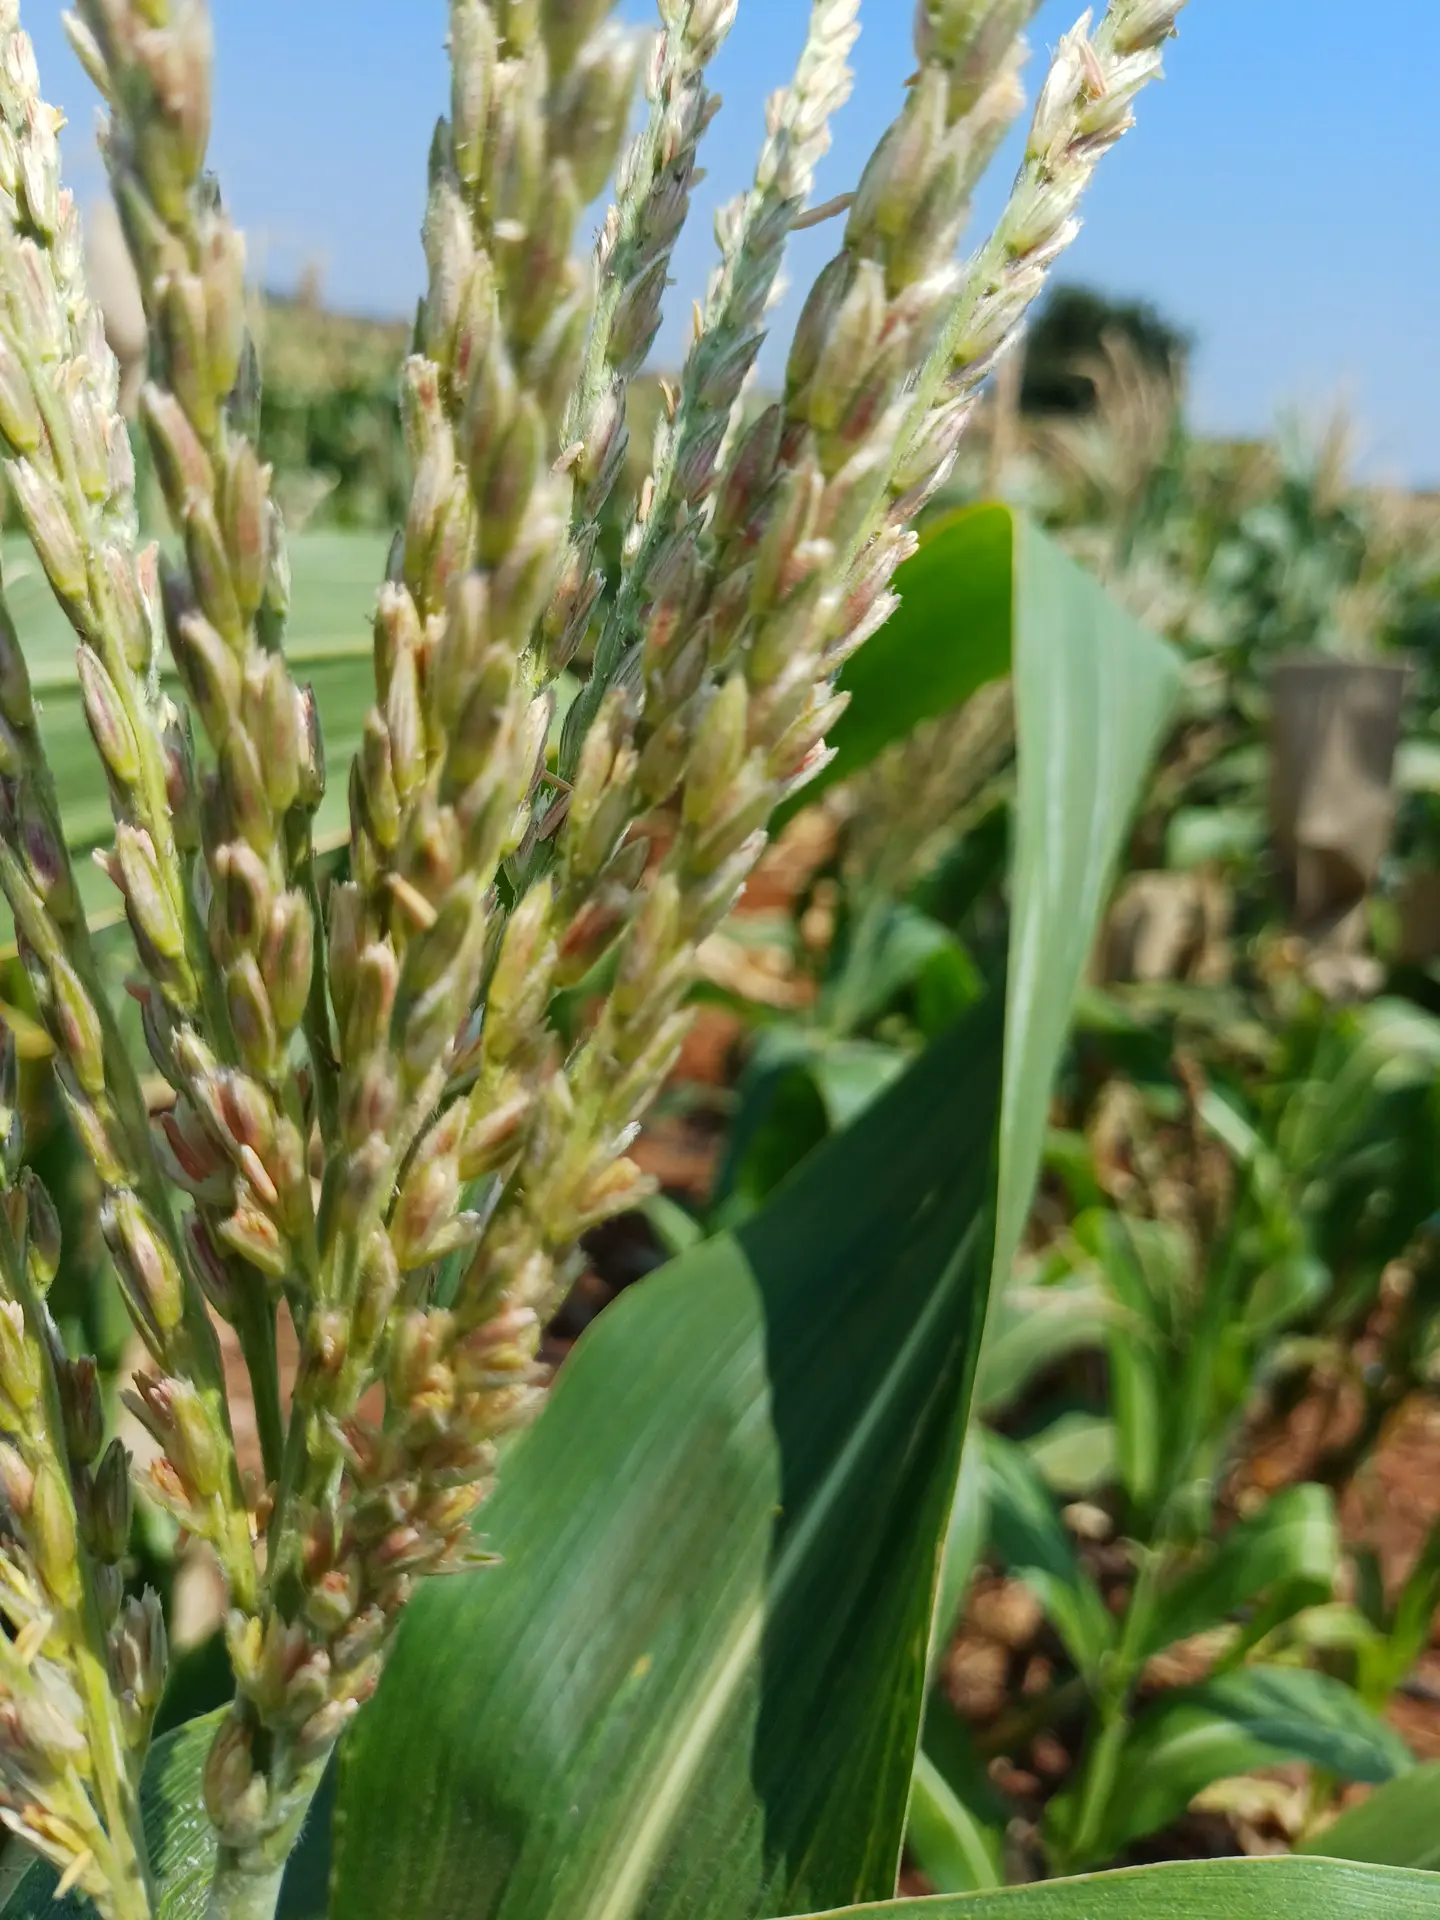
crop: maize
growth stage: flowering
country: Kenya
